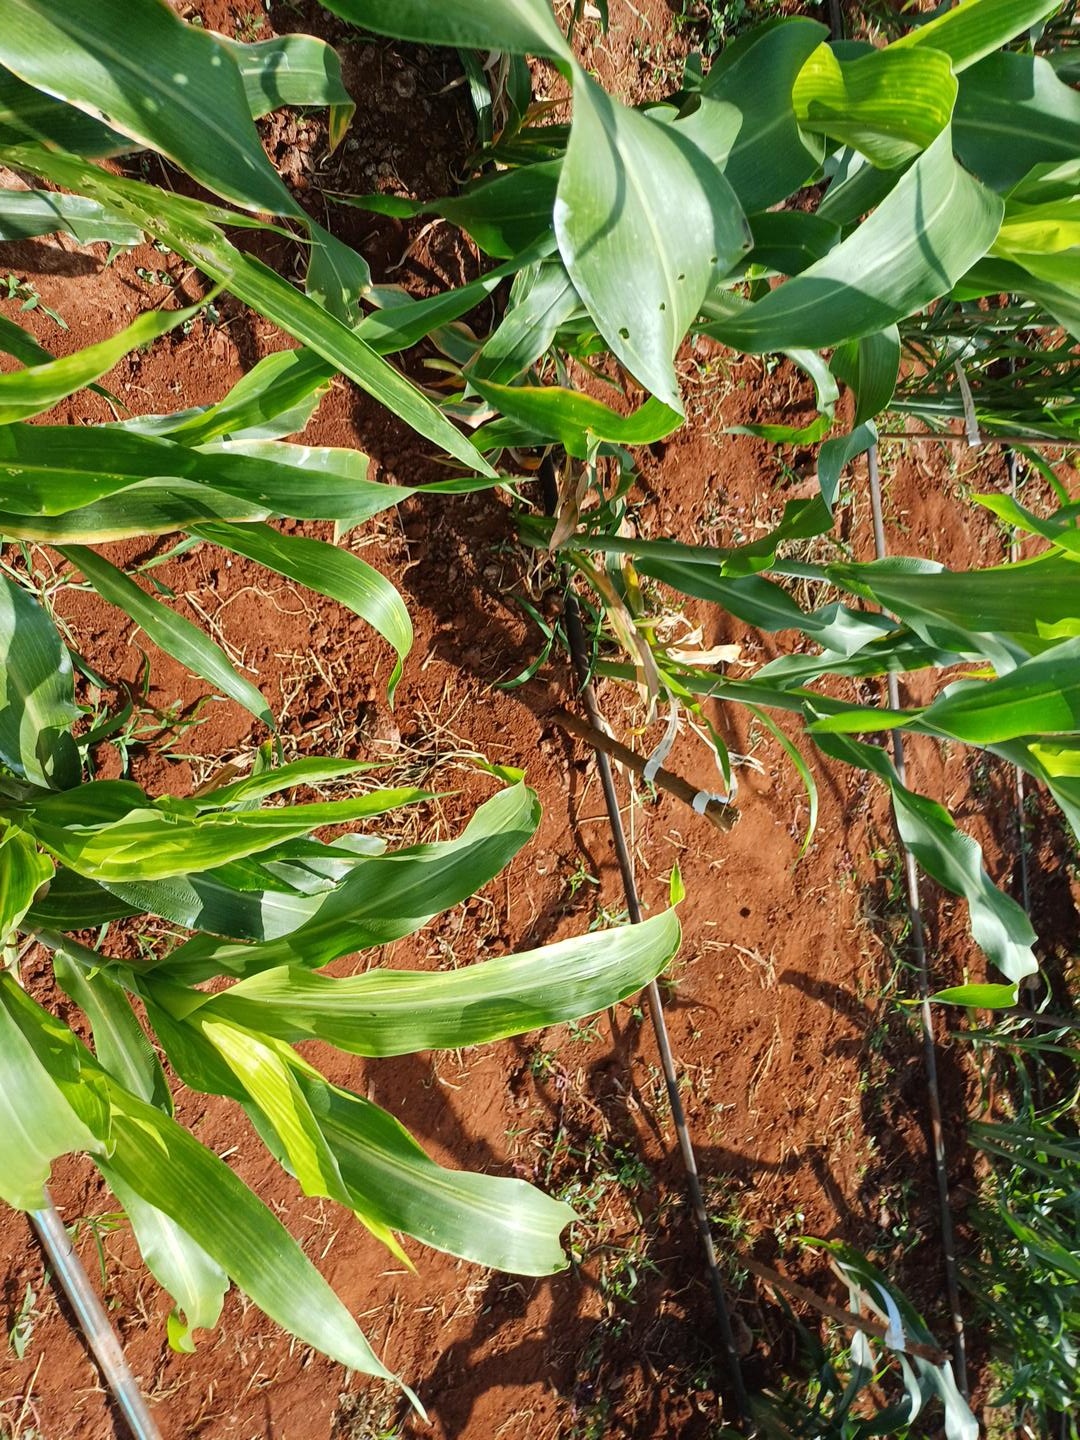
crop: sorghum
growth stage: vegetative
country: Kenya
